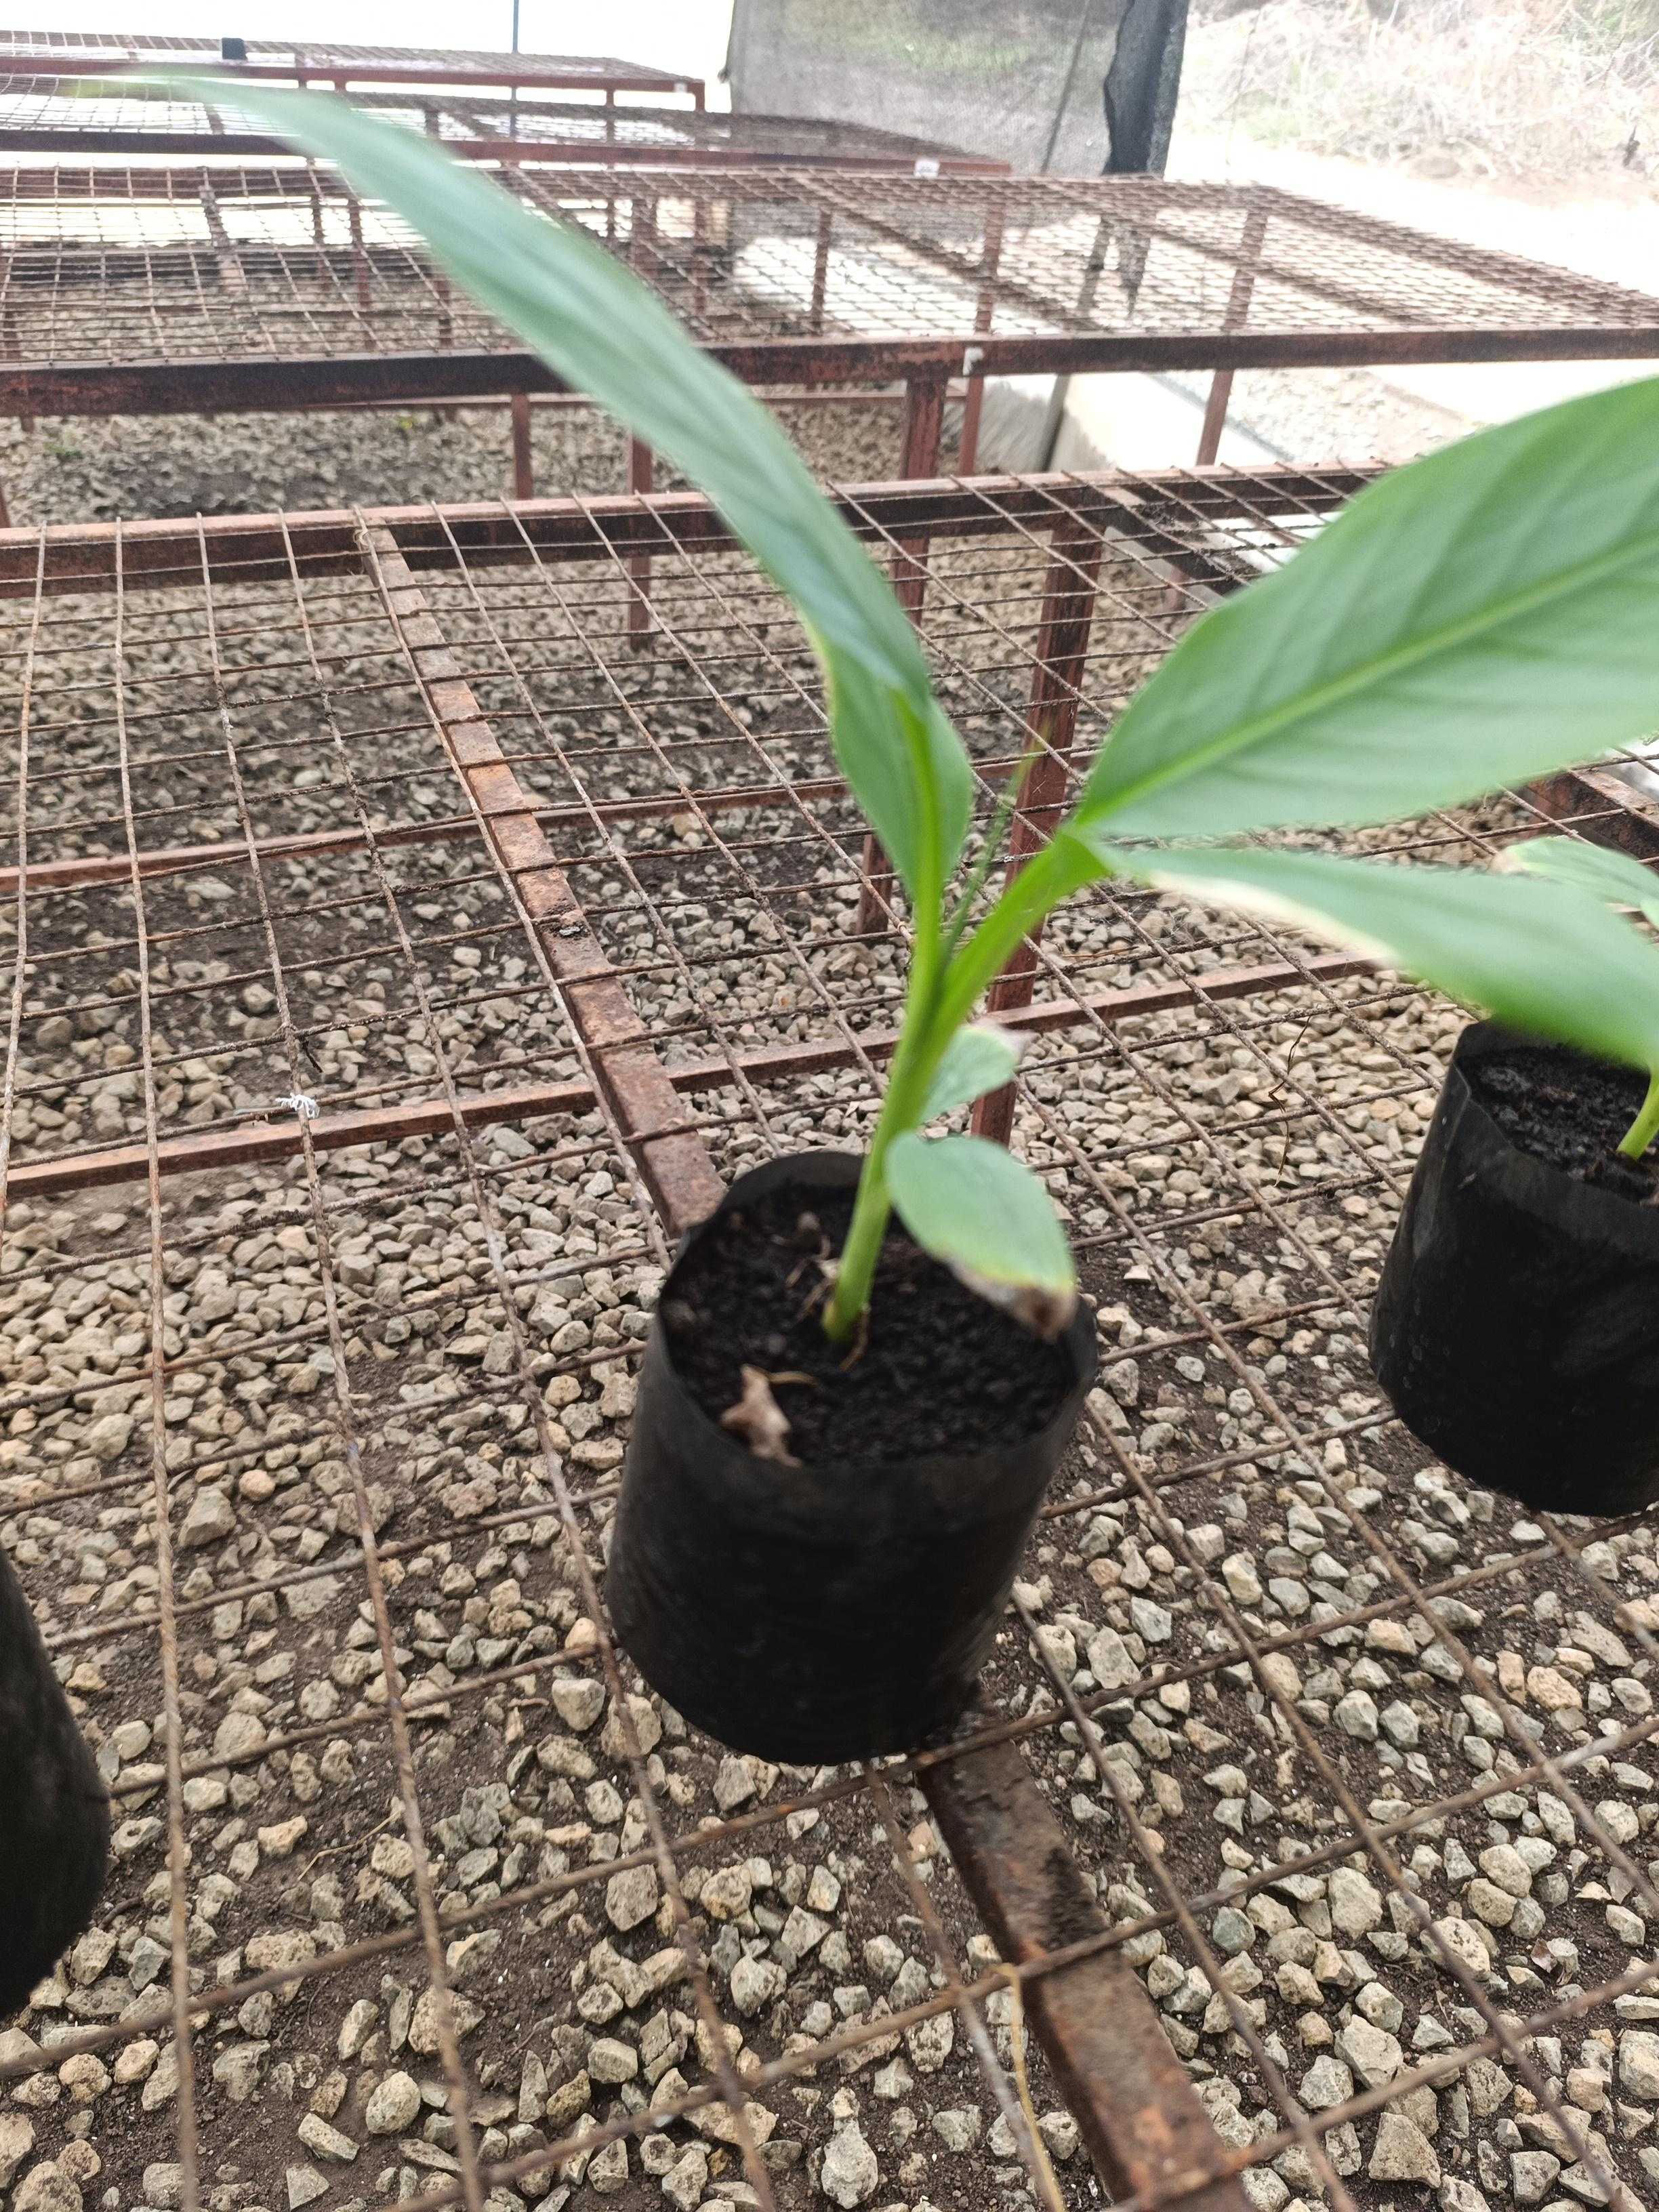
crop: banana
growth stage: vegetative
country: Tanzania
